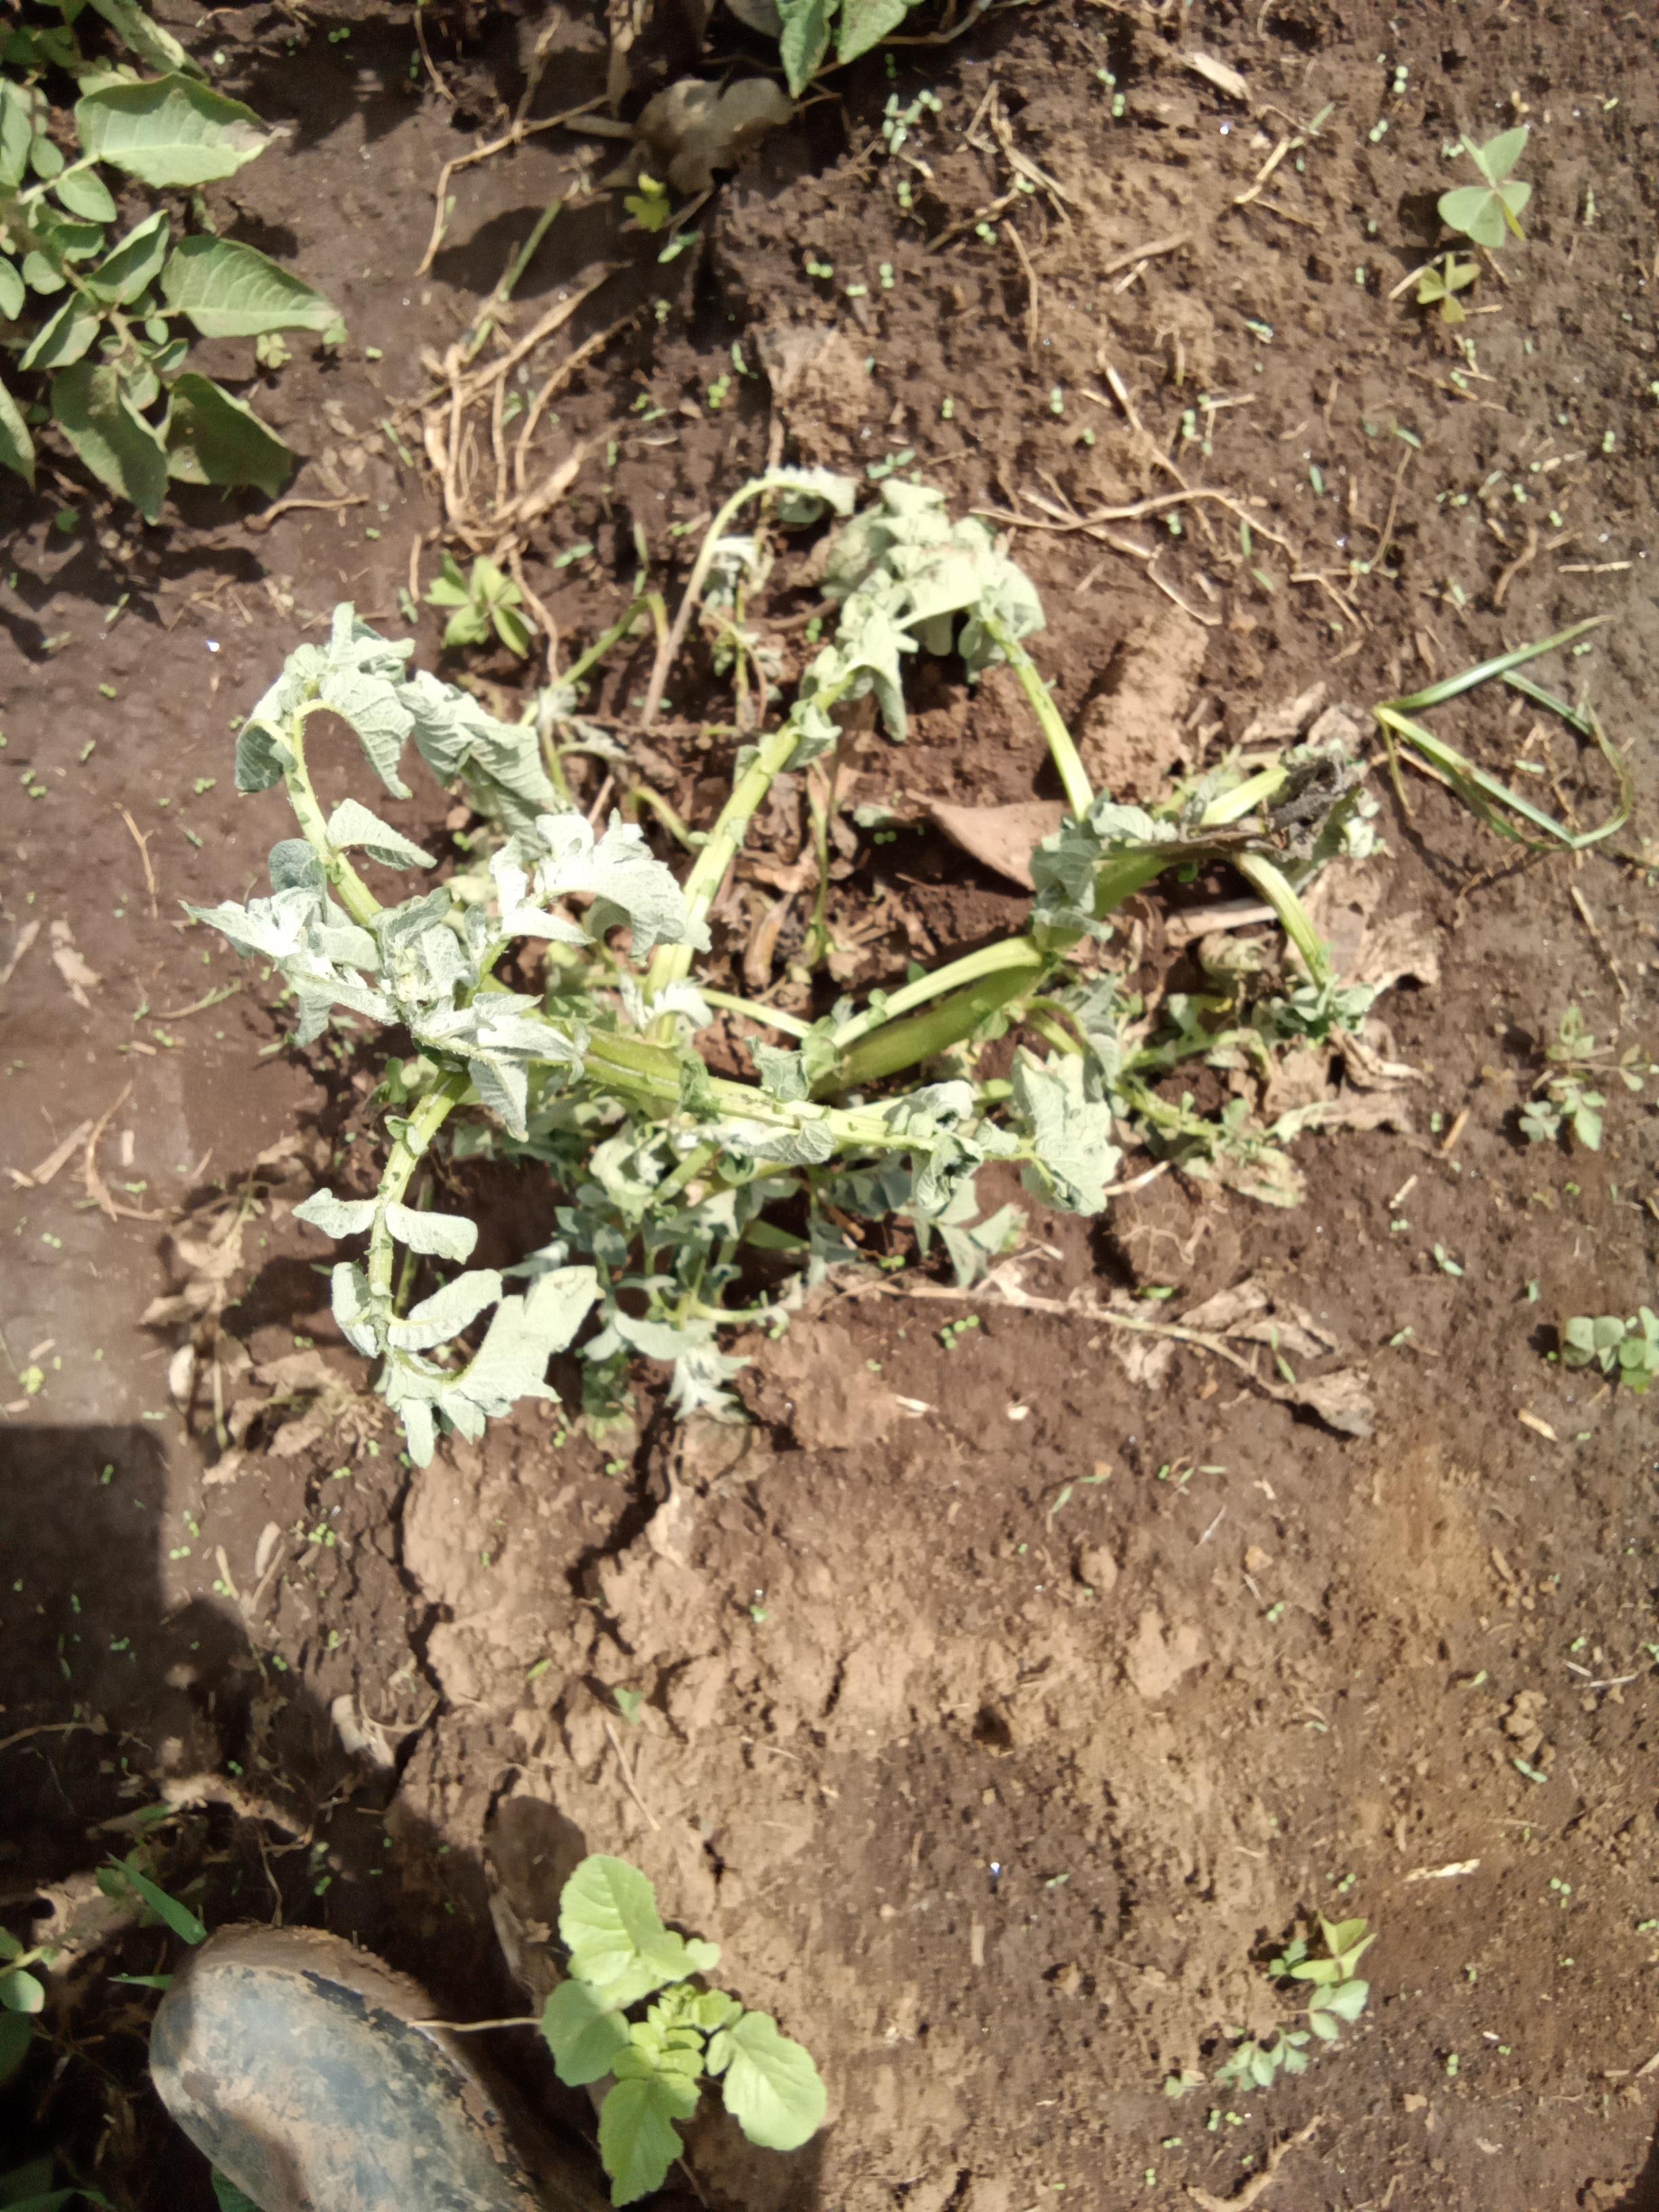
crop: potato
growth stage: vegetative
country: Kenya
